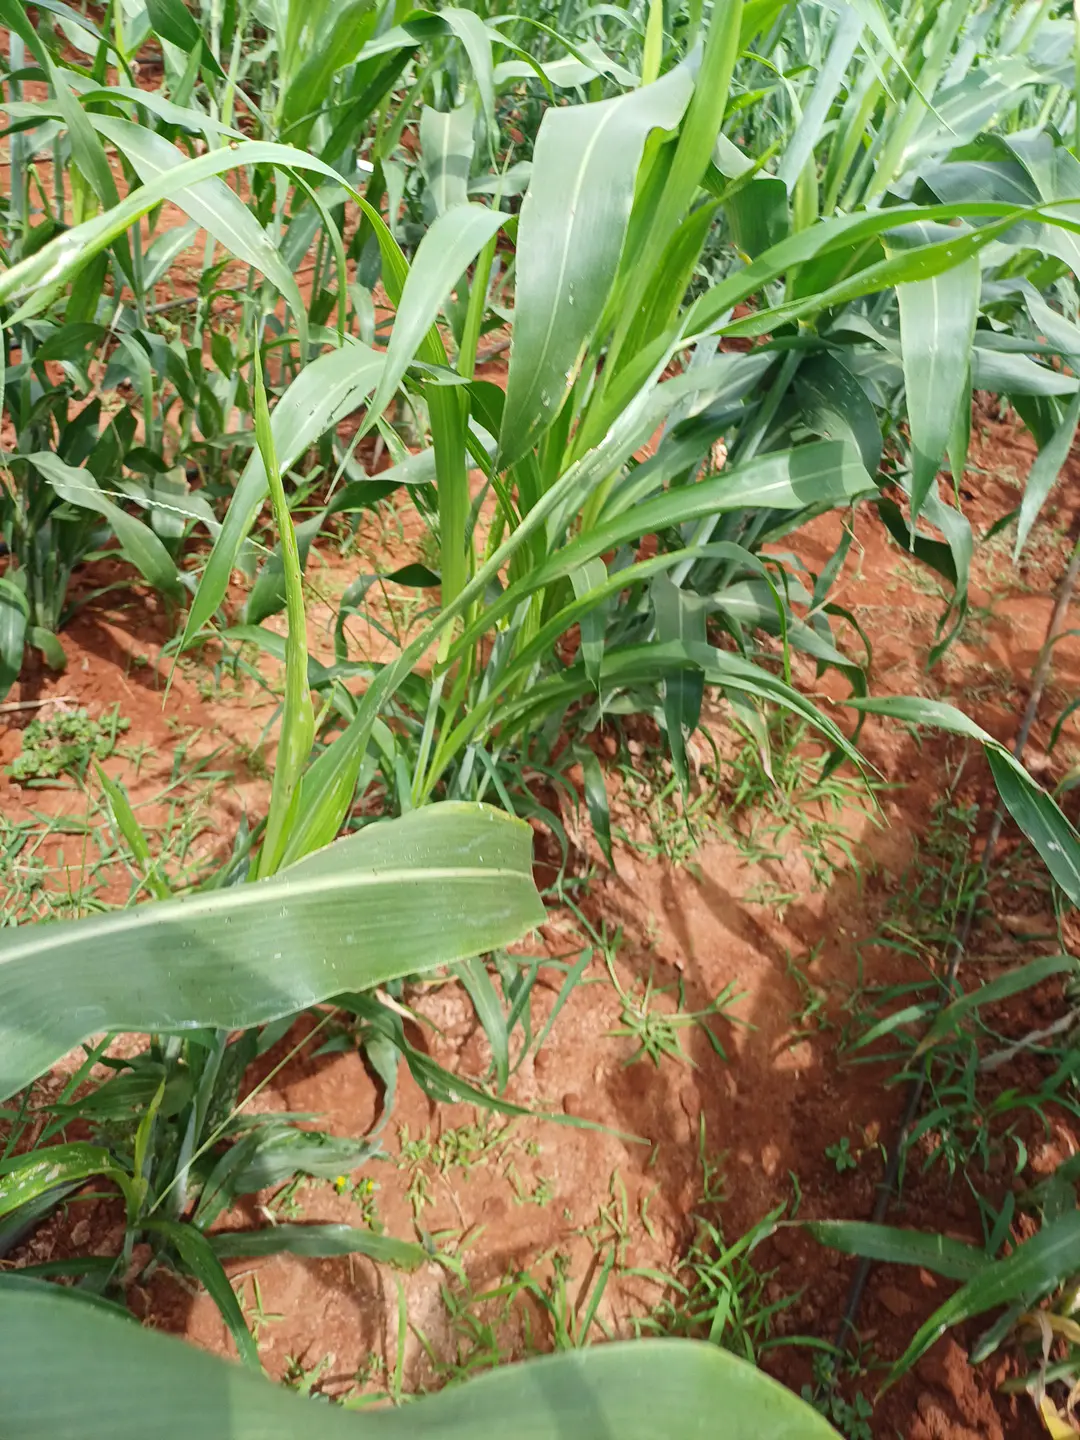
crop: sorghum
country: Kenya
